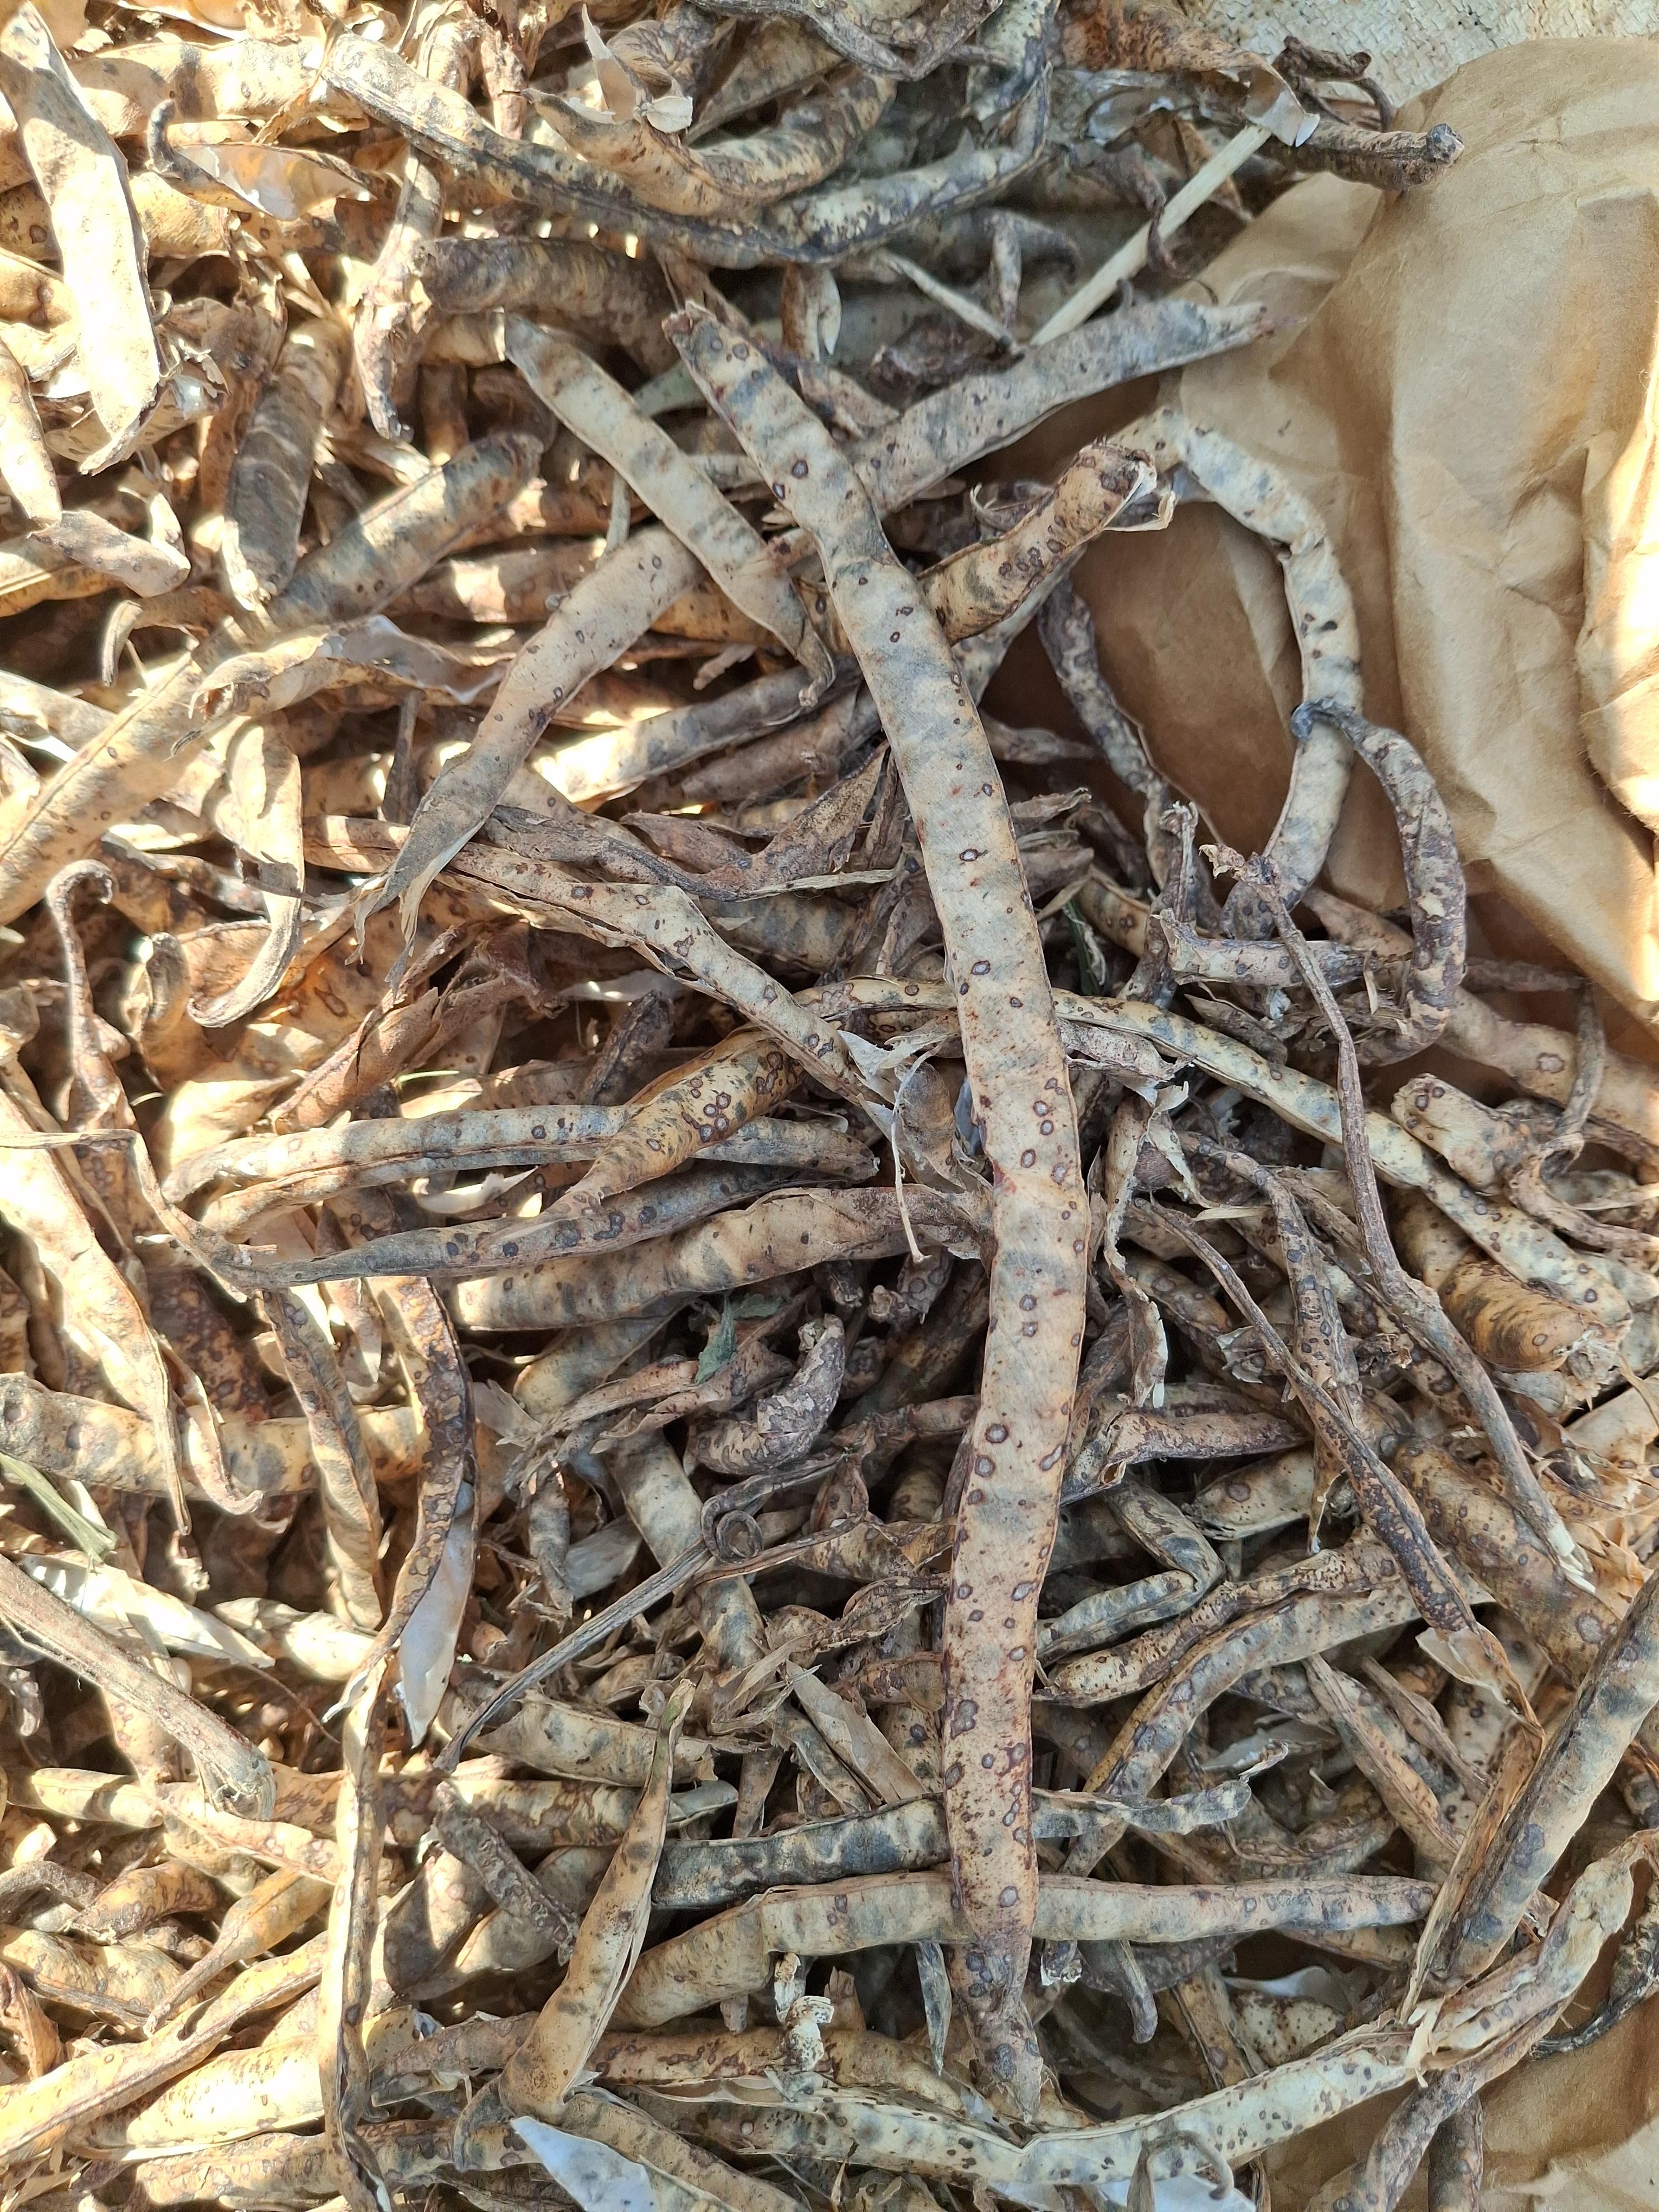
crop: cowpea
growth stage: harvest
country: Nigeria
